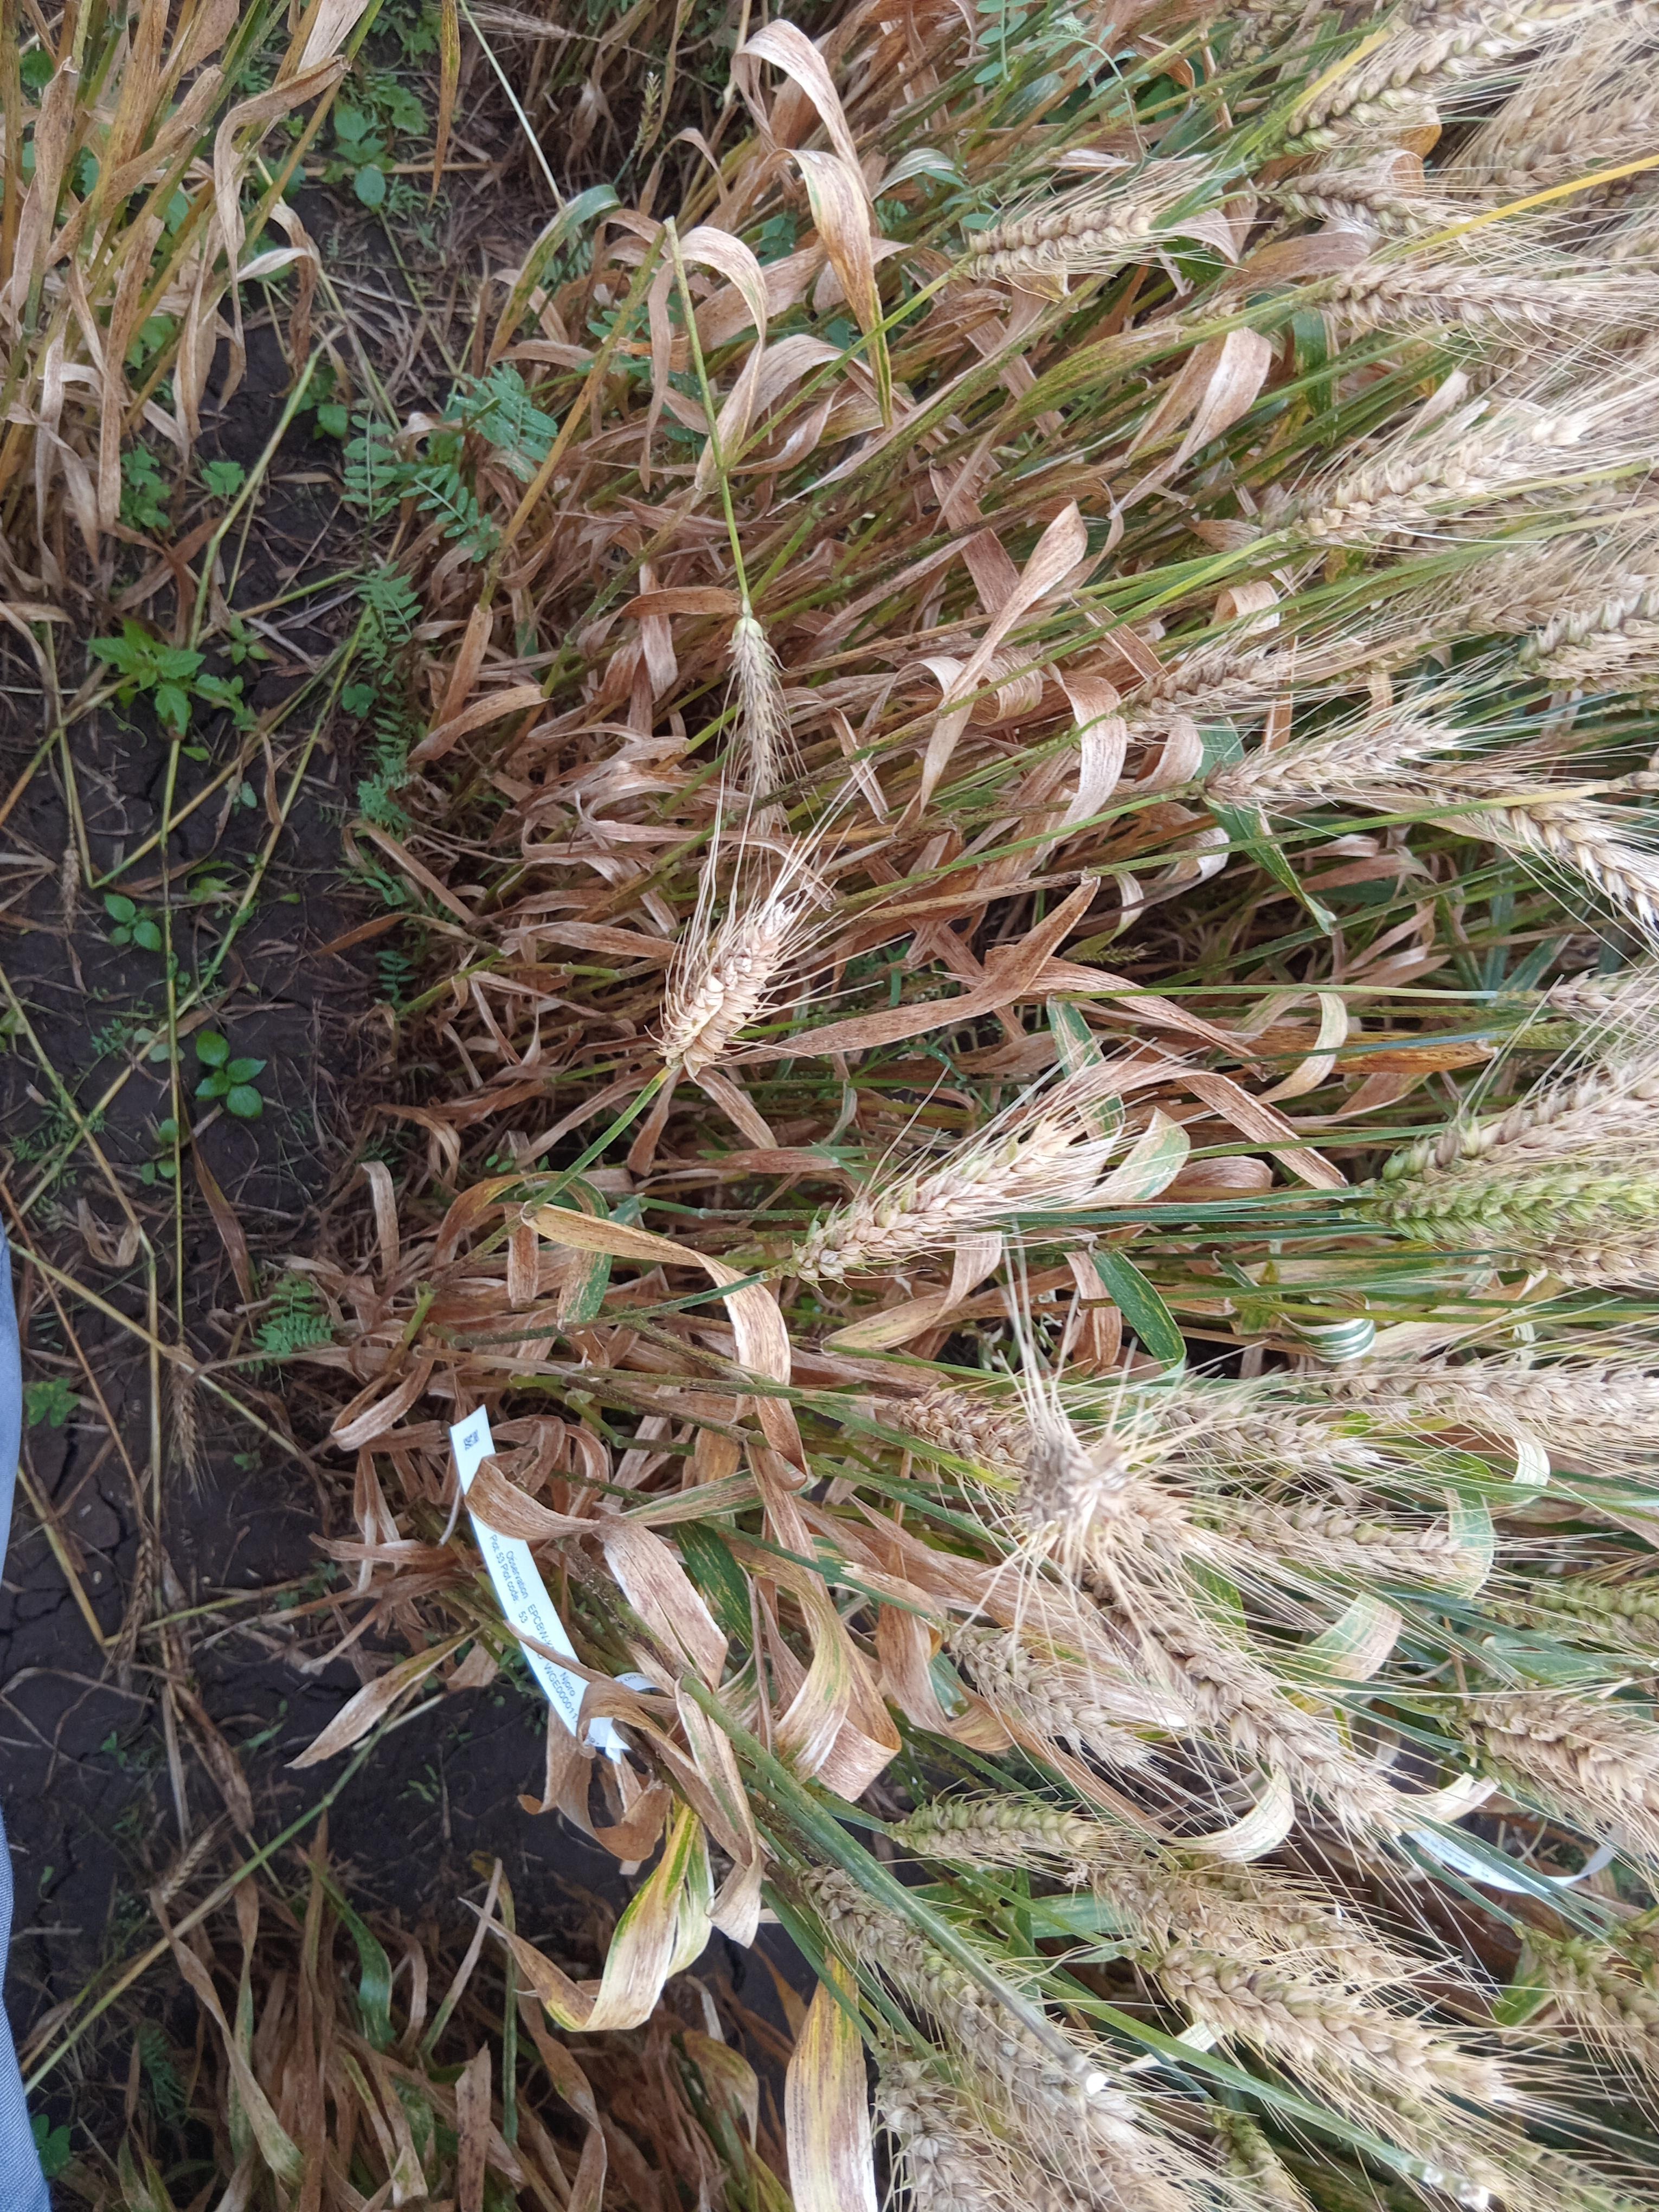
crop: wheat
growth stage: maturity
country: Kenya
